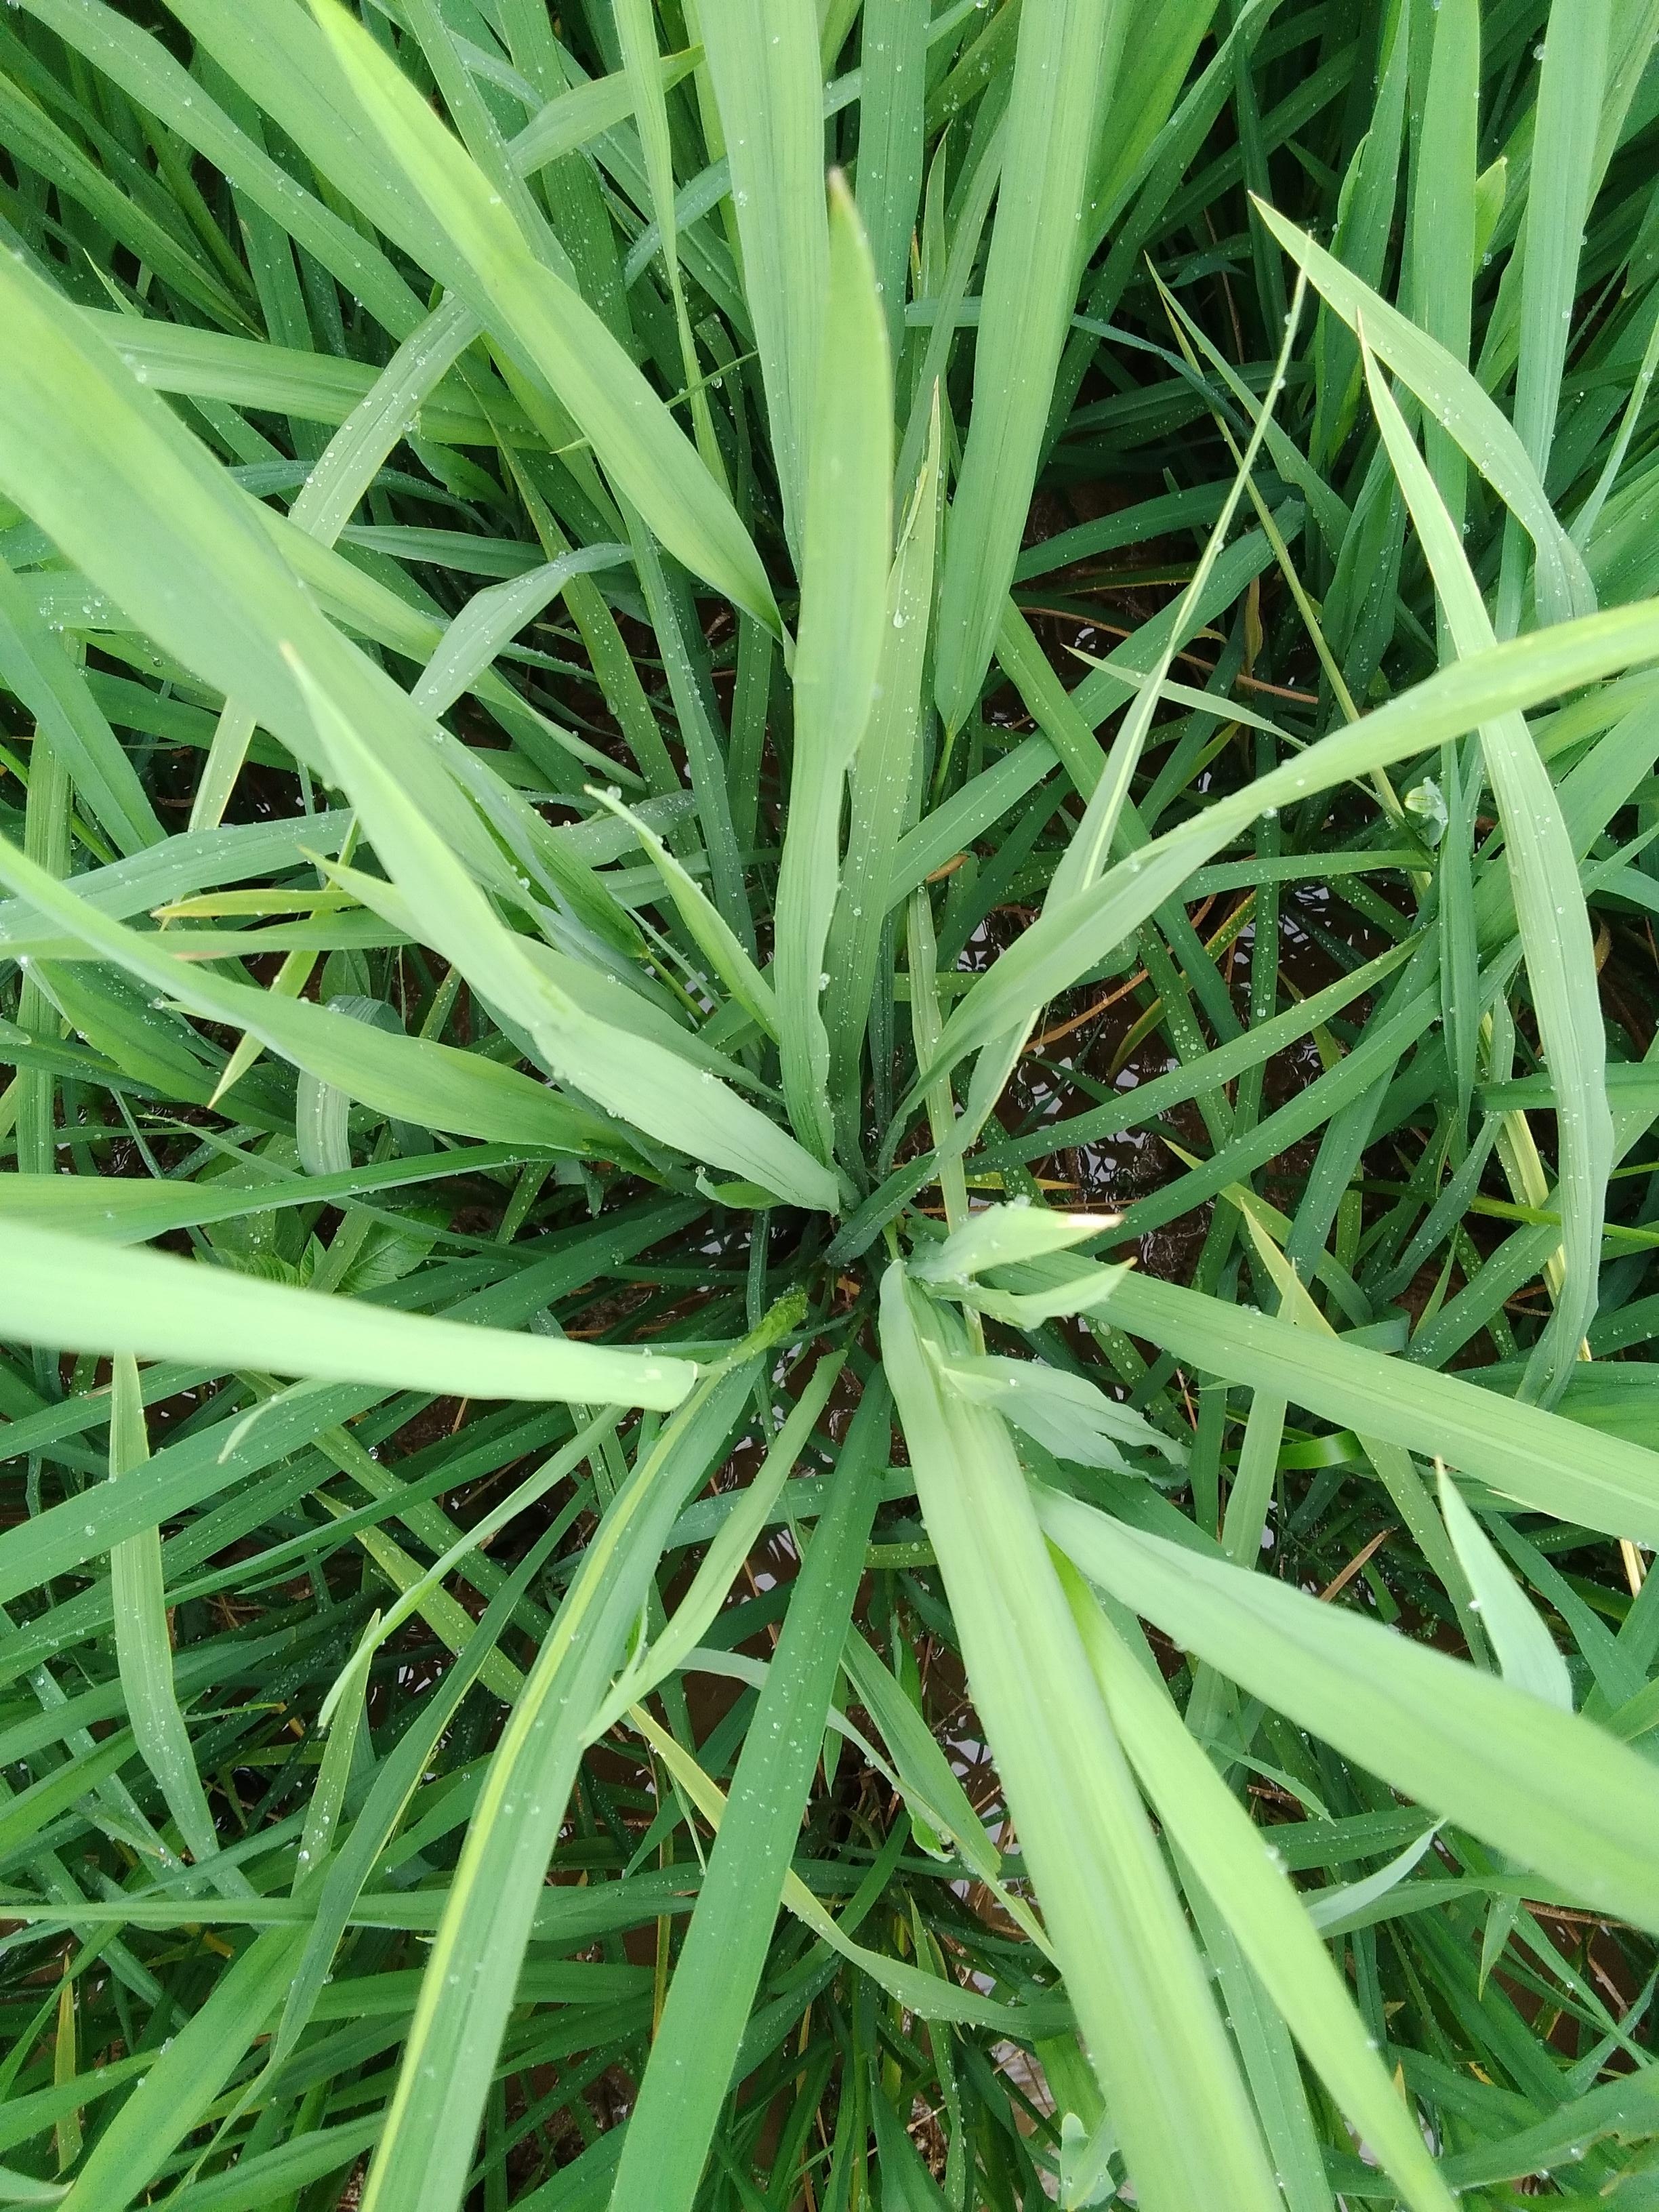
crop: rice
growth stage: booting
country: Nigeria
